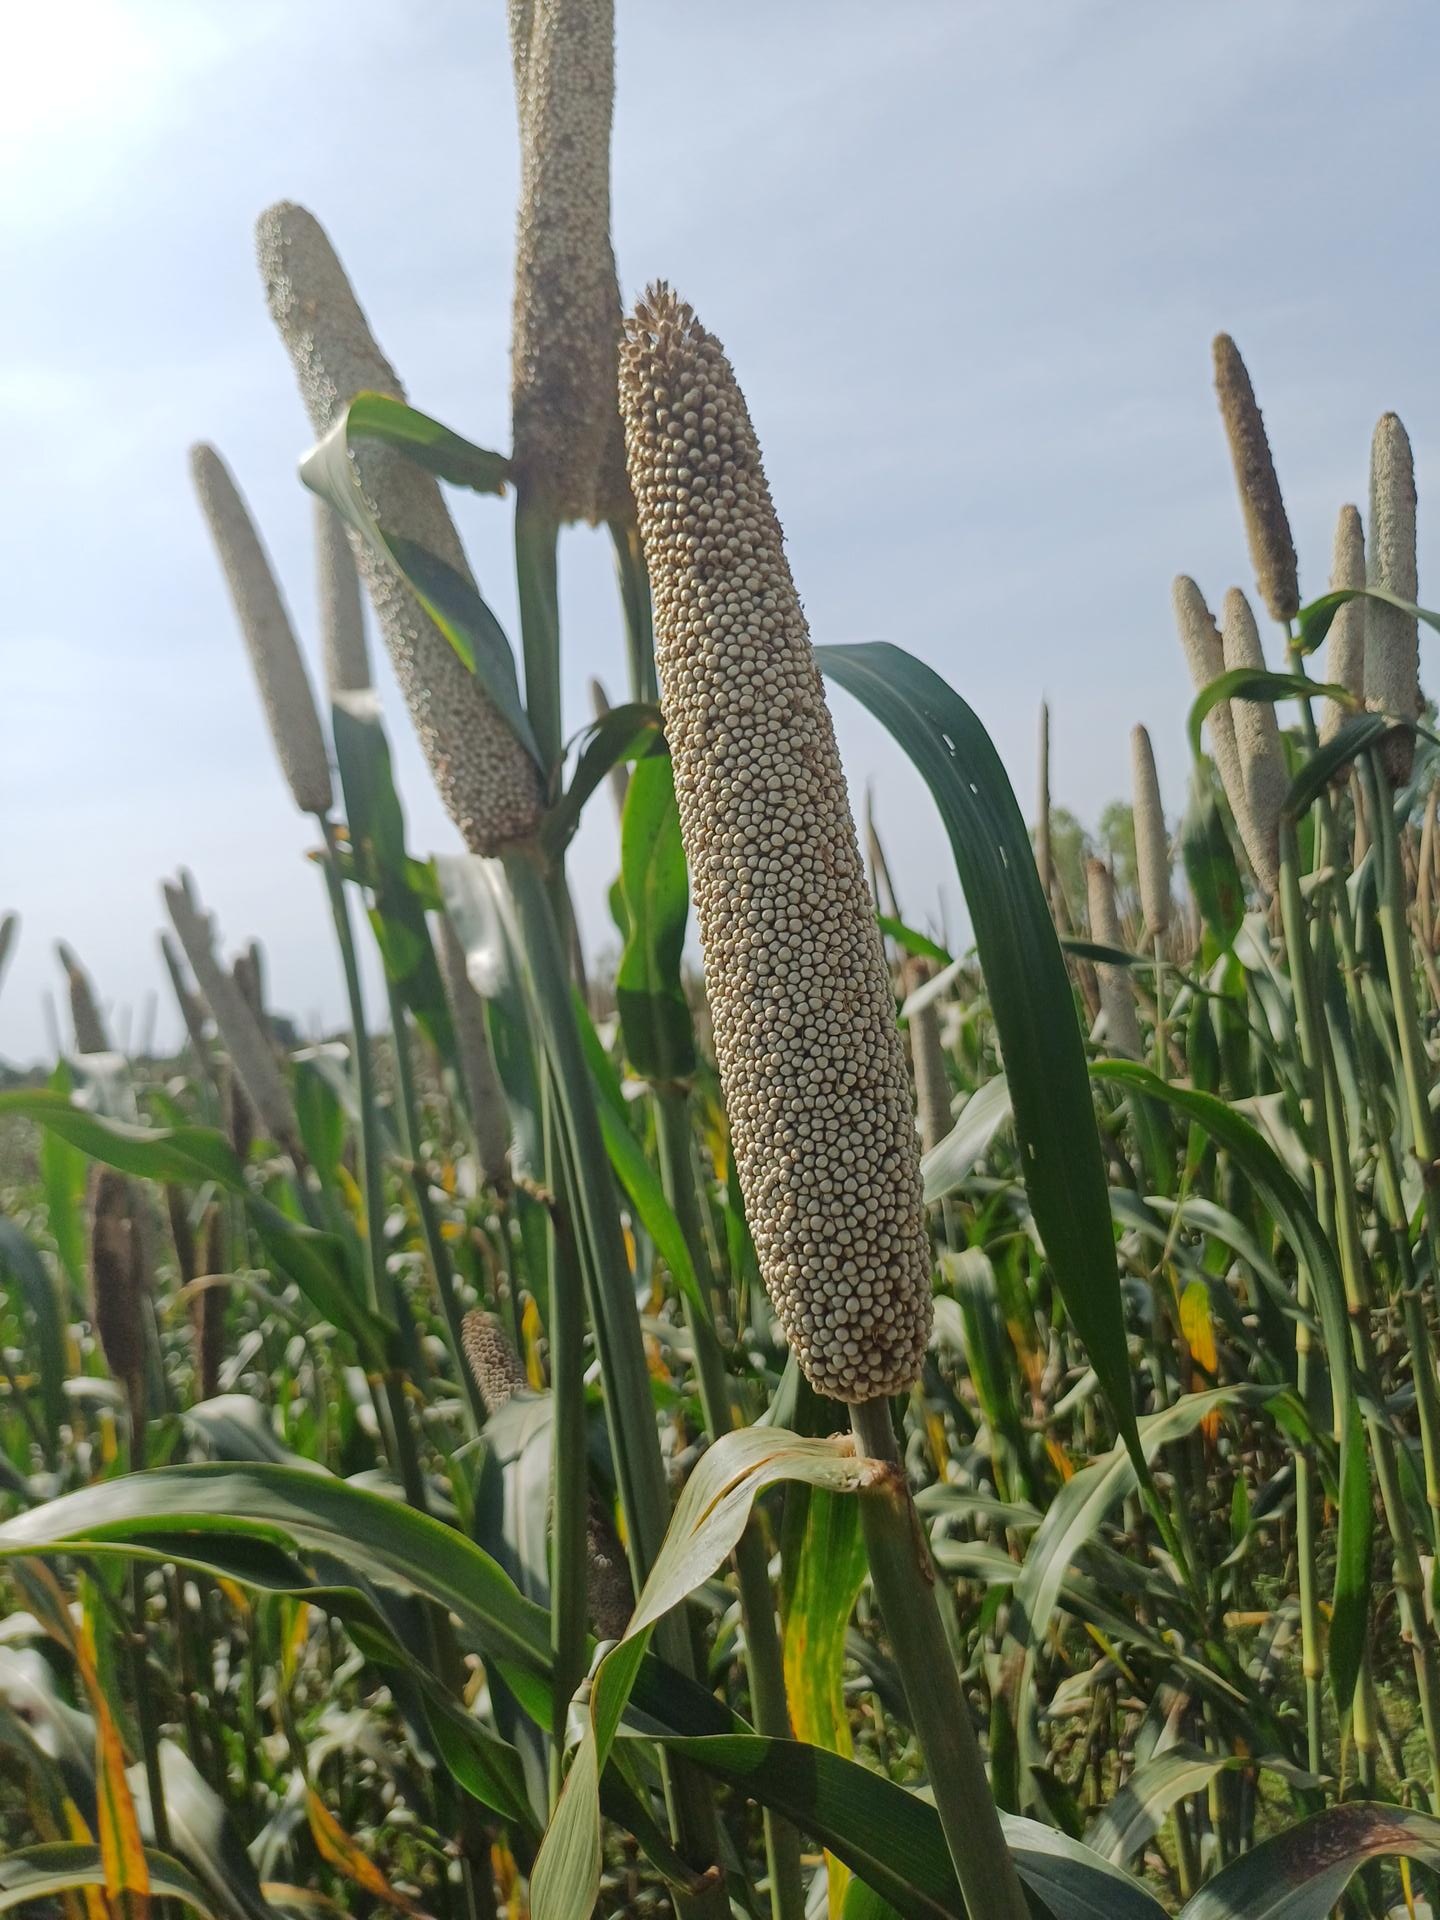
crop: pearl millet
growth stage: filling grain
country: Senegal
